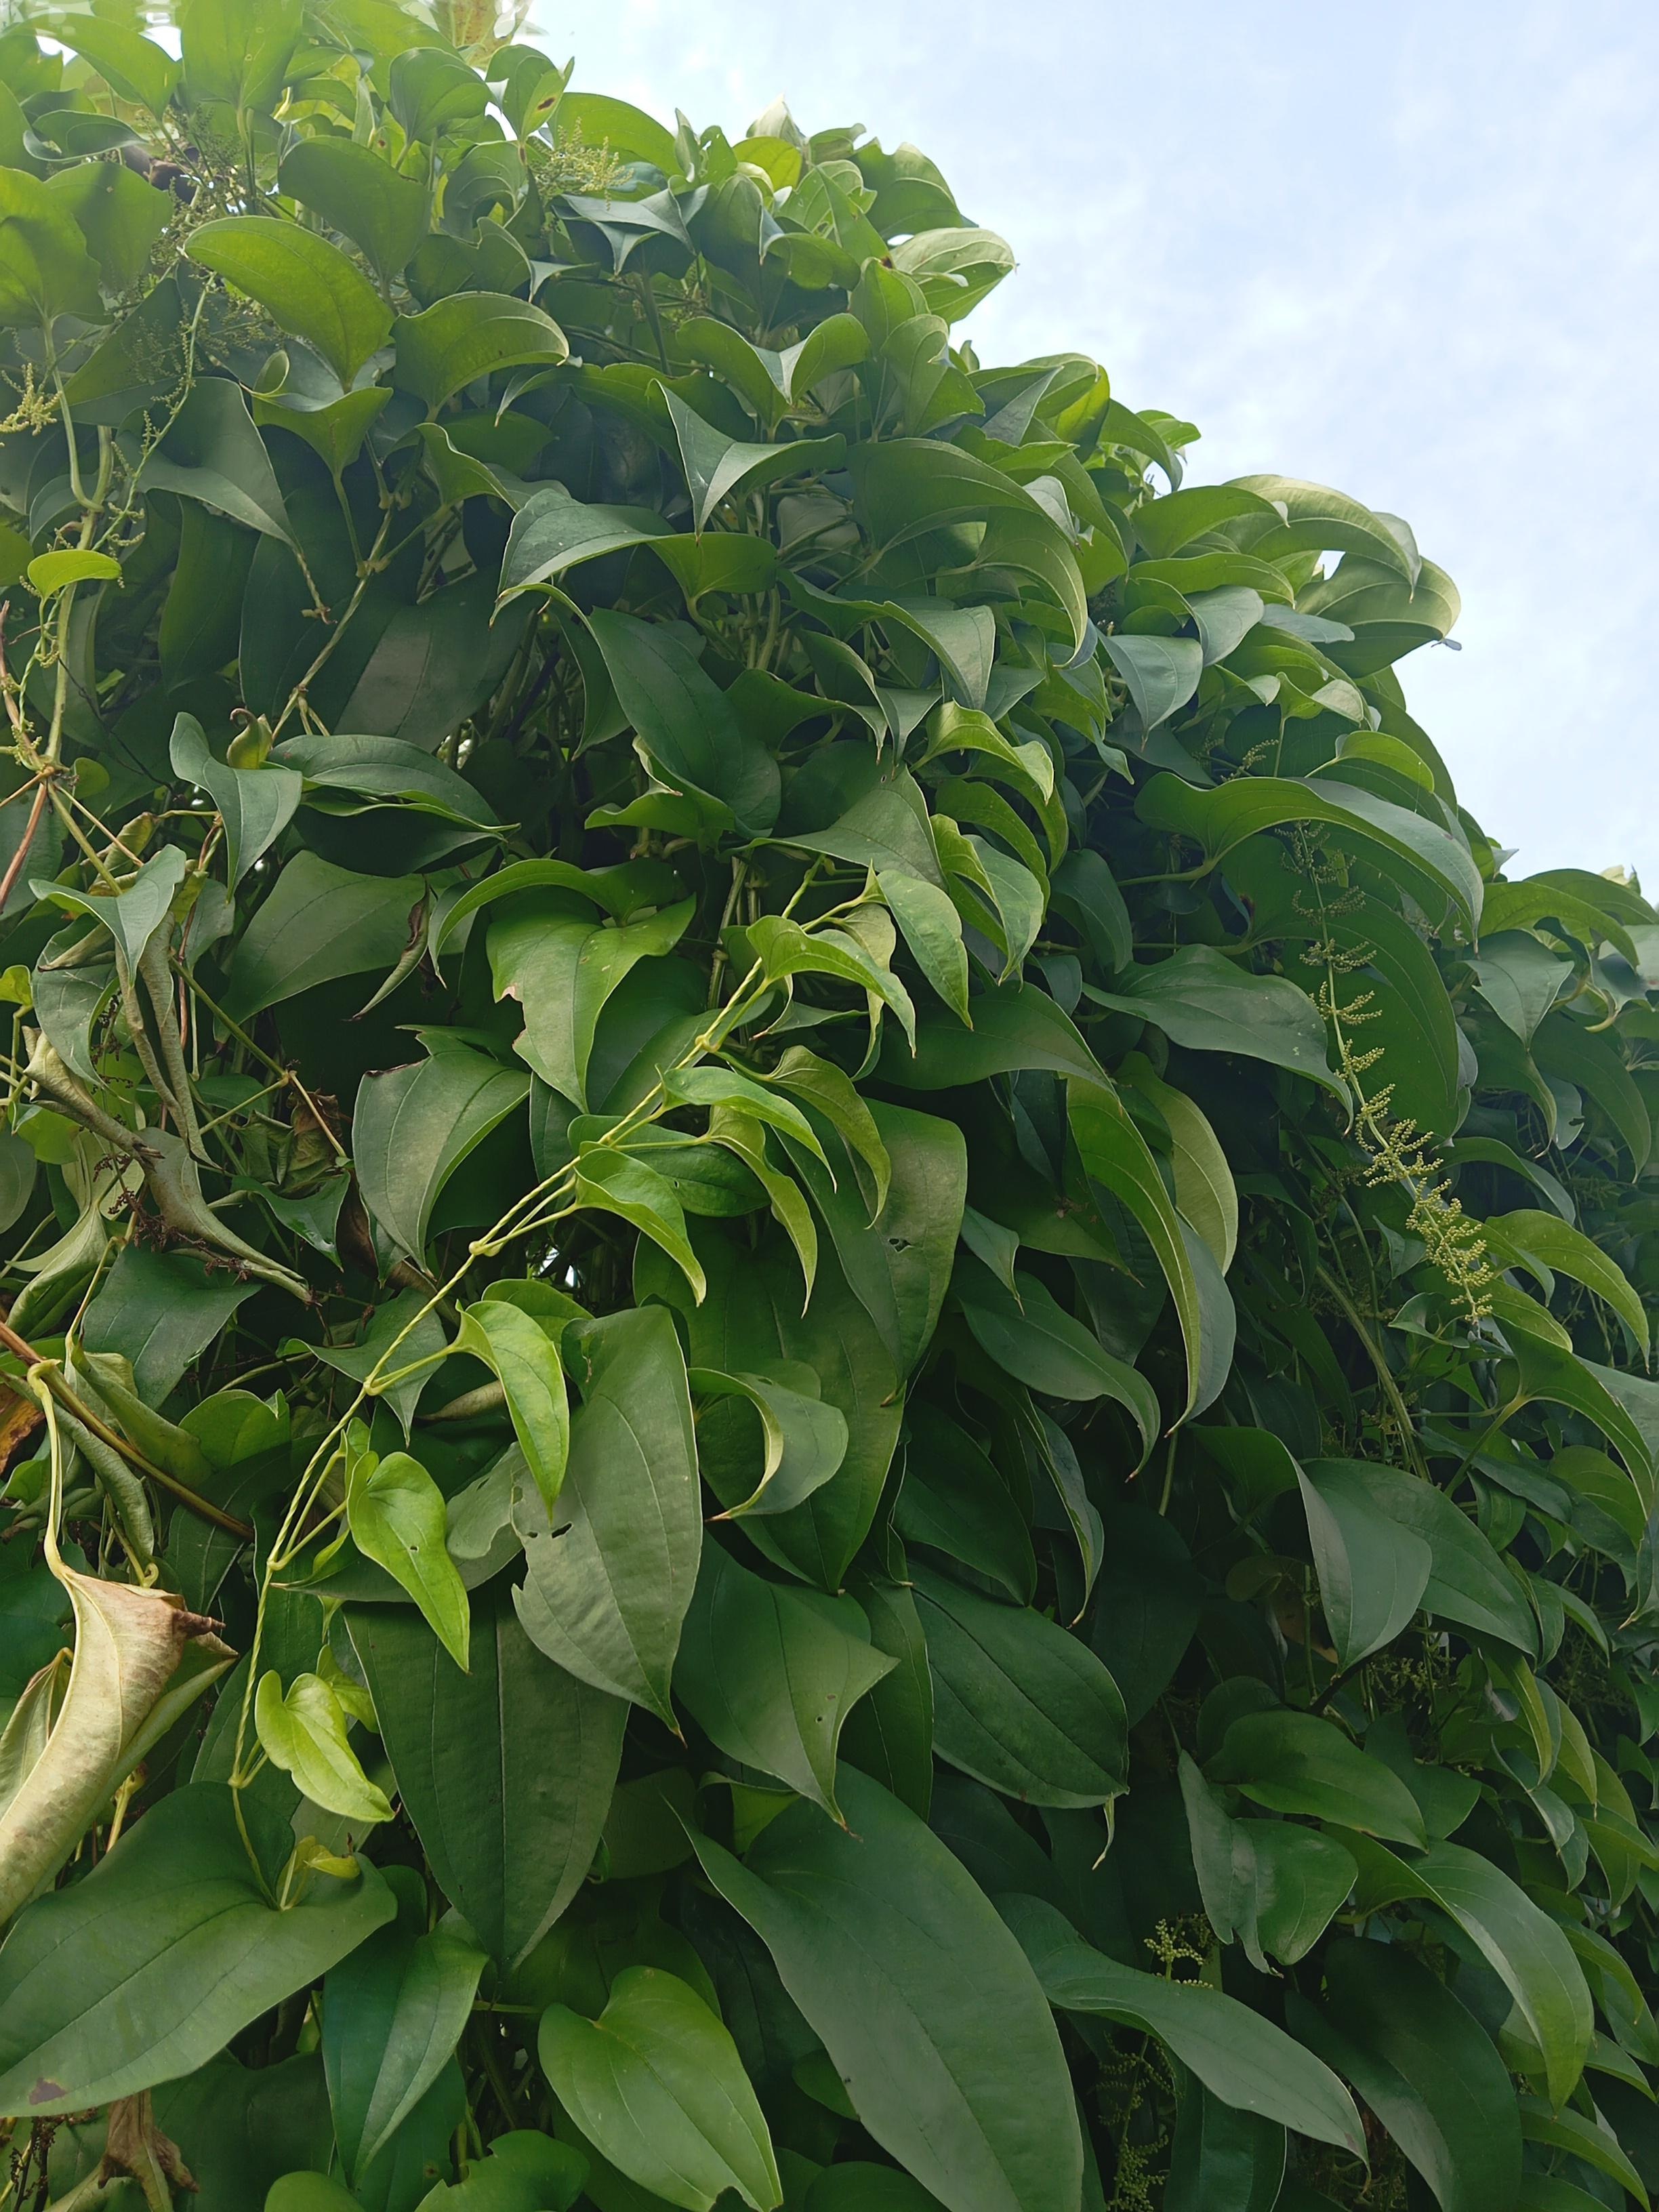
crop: yam
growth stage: vegetative
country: Nigeria
